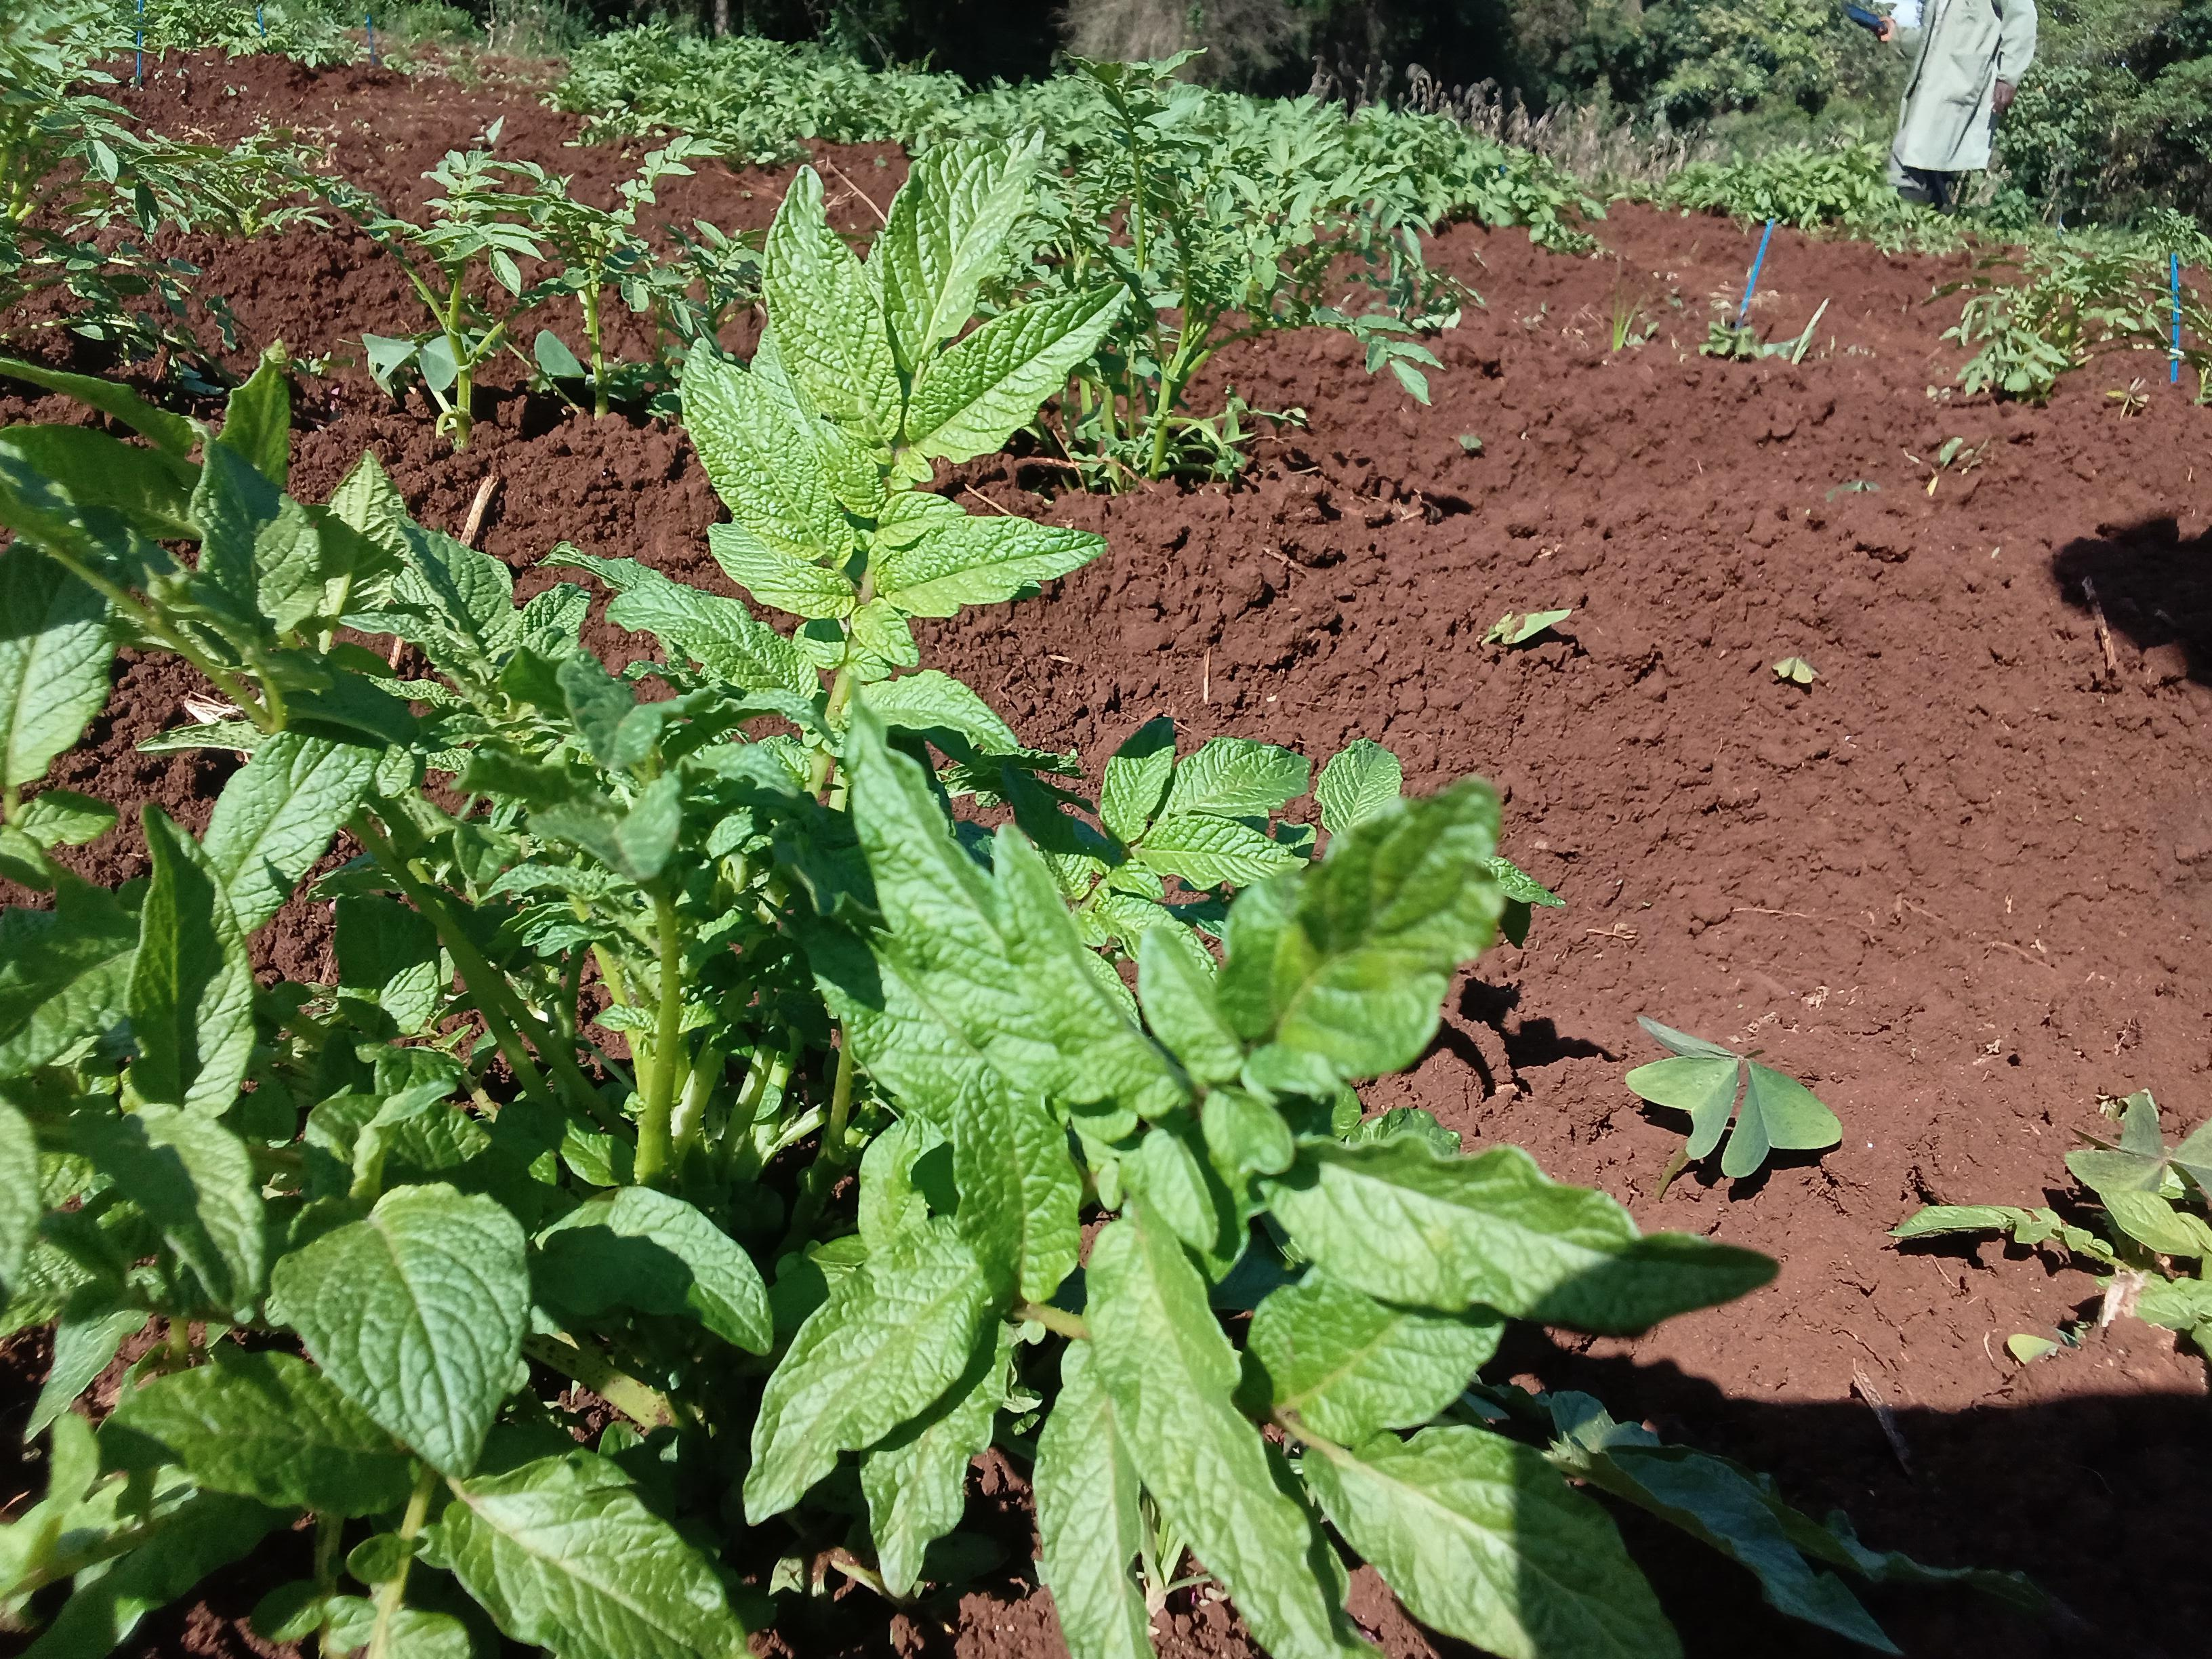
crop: potato
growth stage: vegetative
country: Kenya
